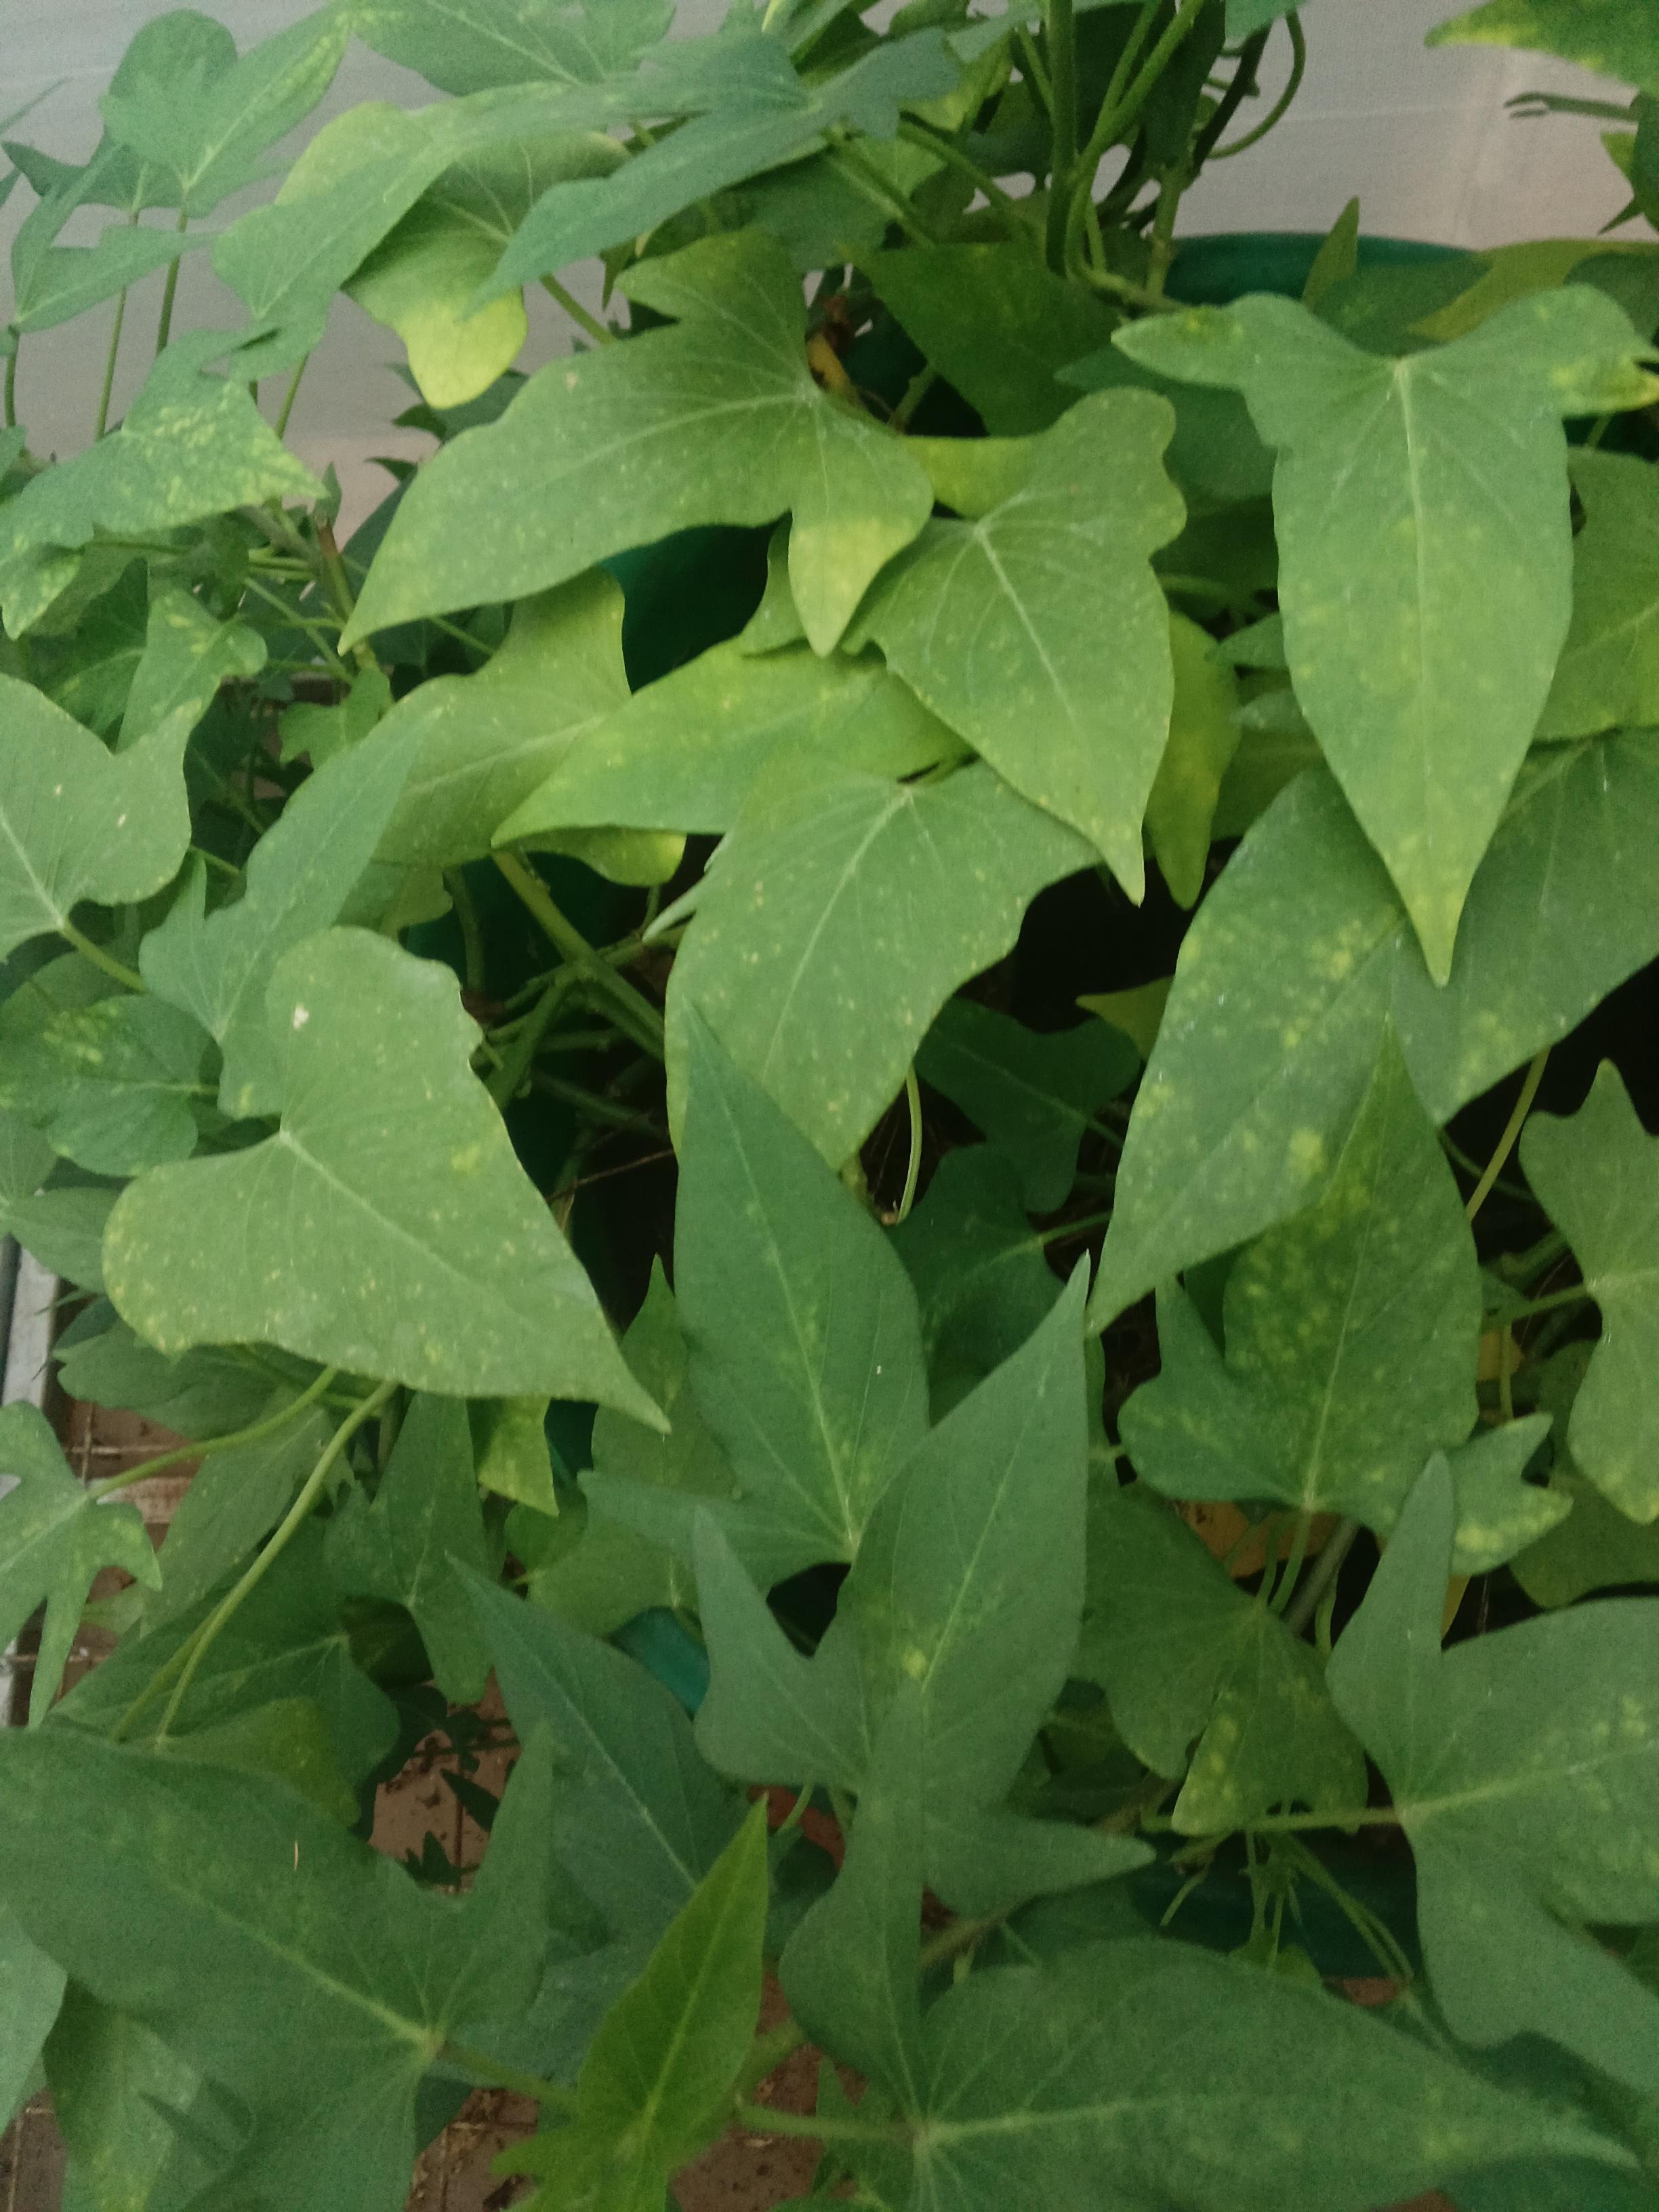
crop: sweet potato
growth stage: vegetative
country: Kenya
